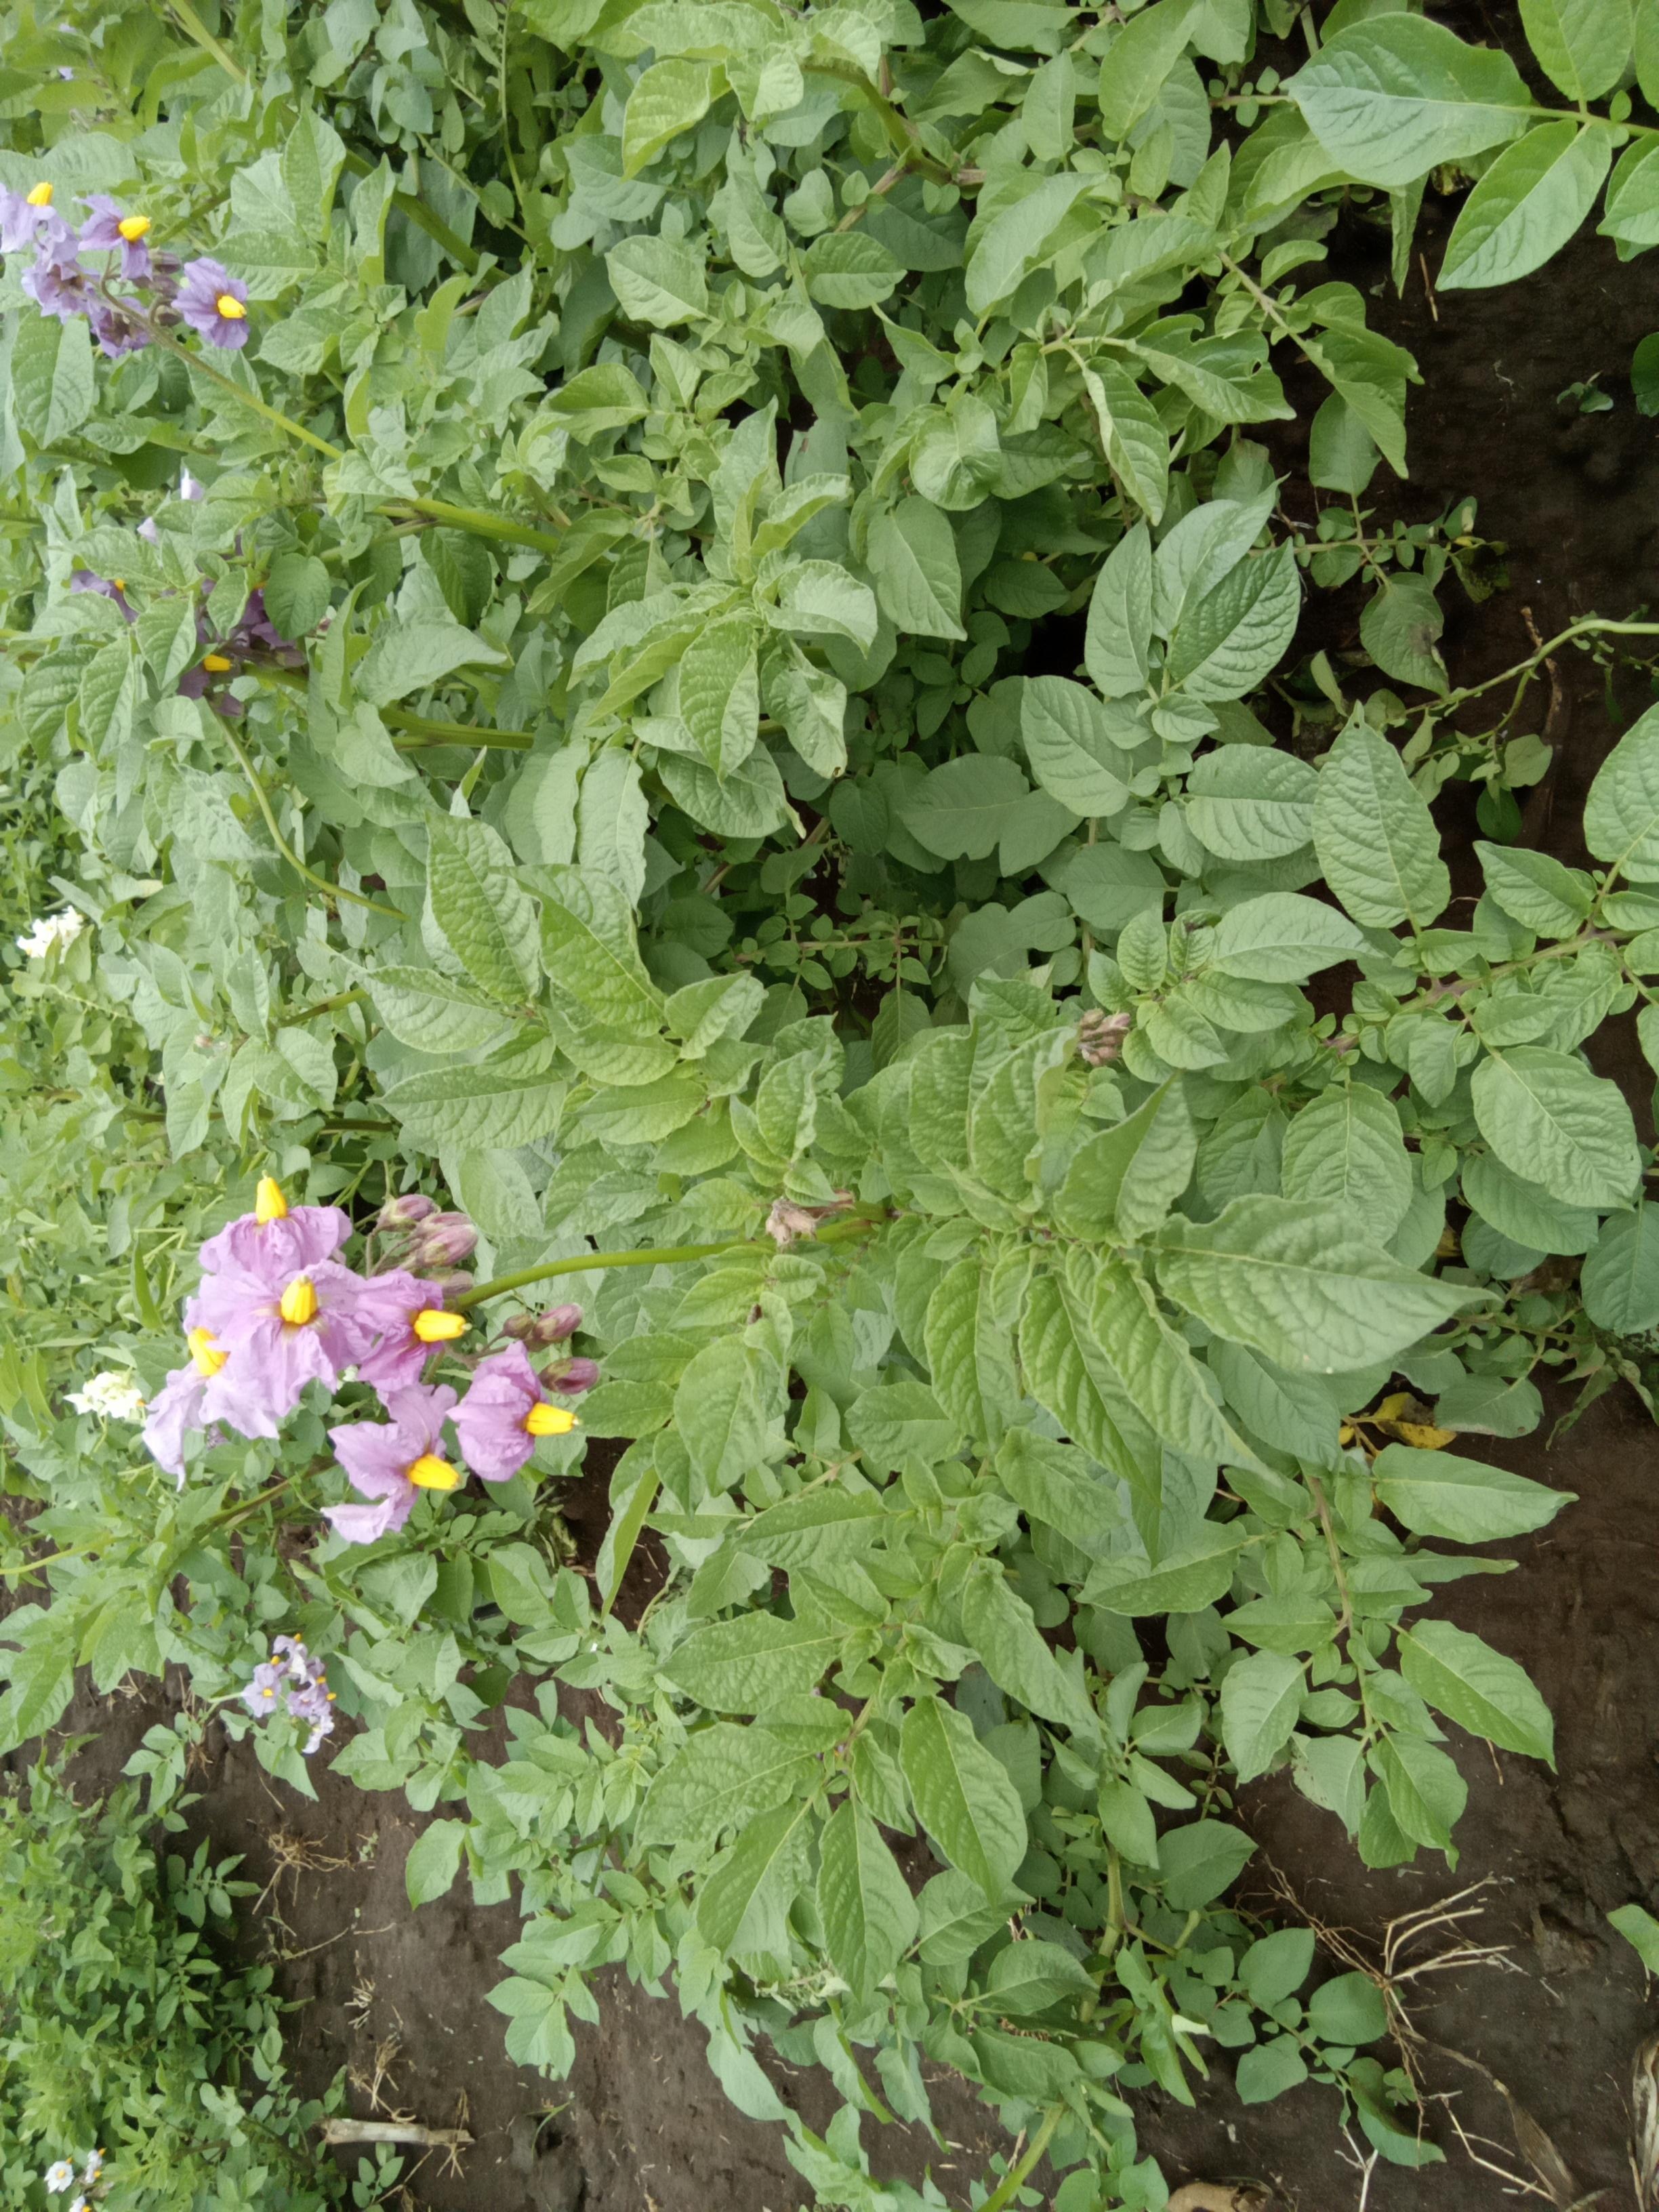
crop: potato
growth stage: flowering
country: Kenya
